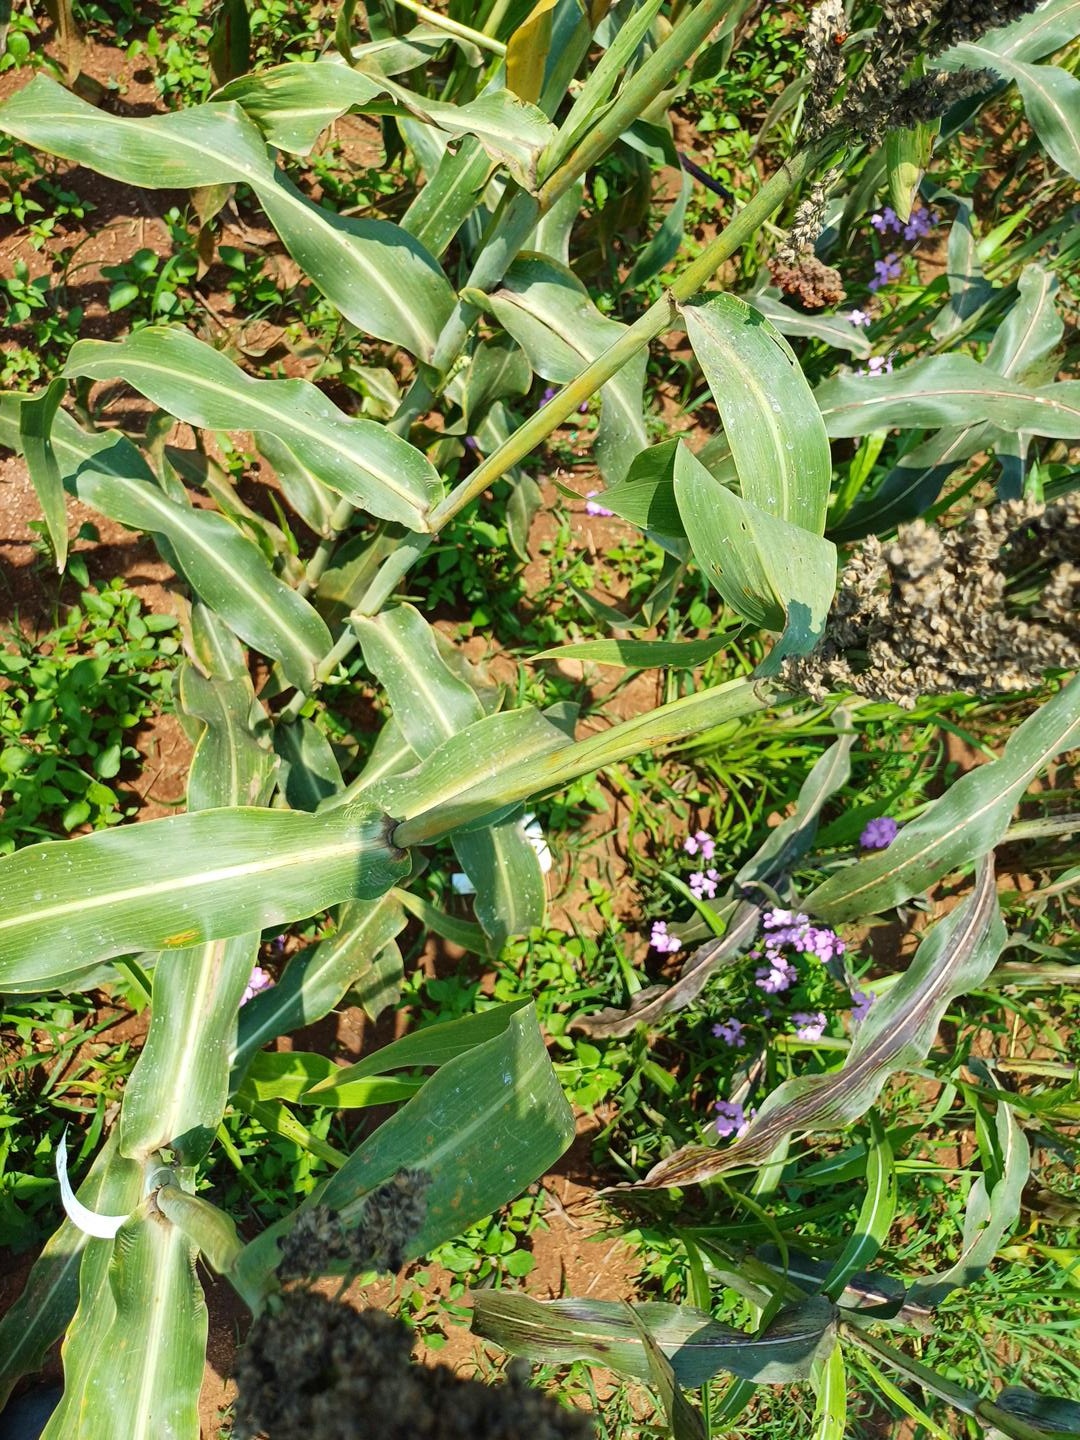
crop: sorghum
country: Kenya
